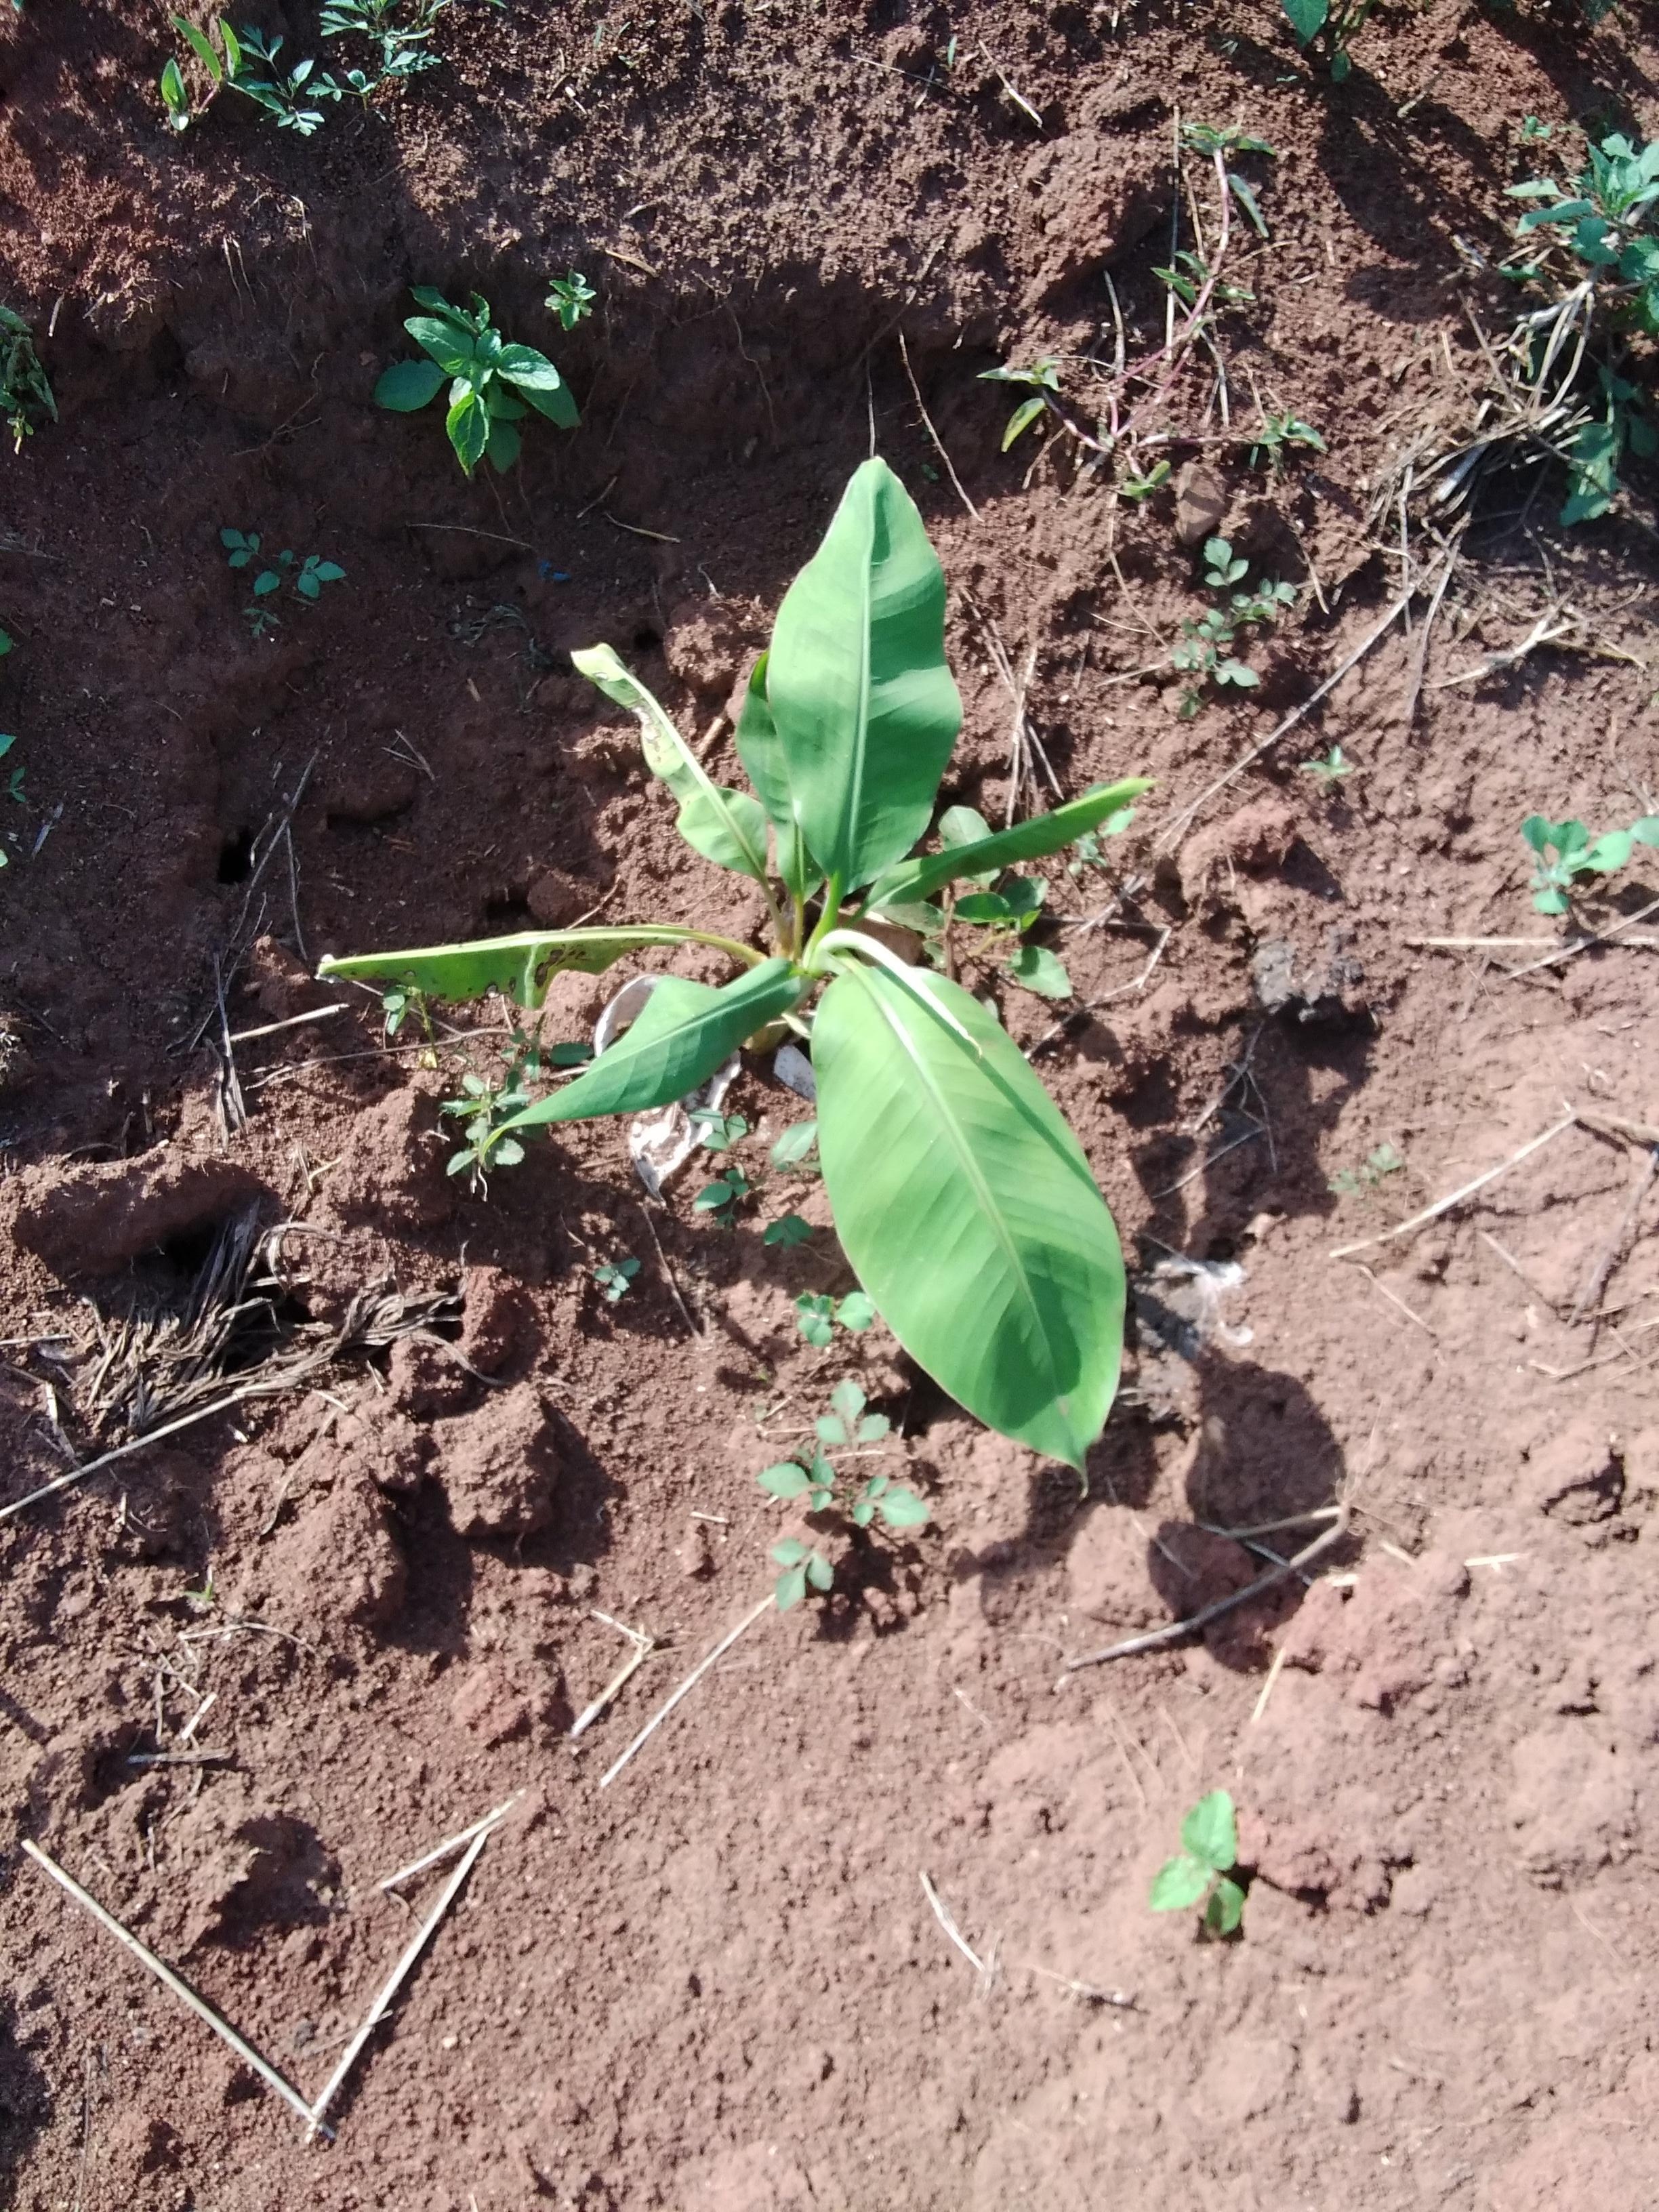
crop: banana
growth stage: vegetative
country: Tanzania
